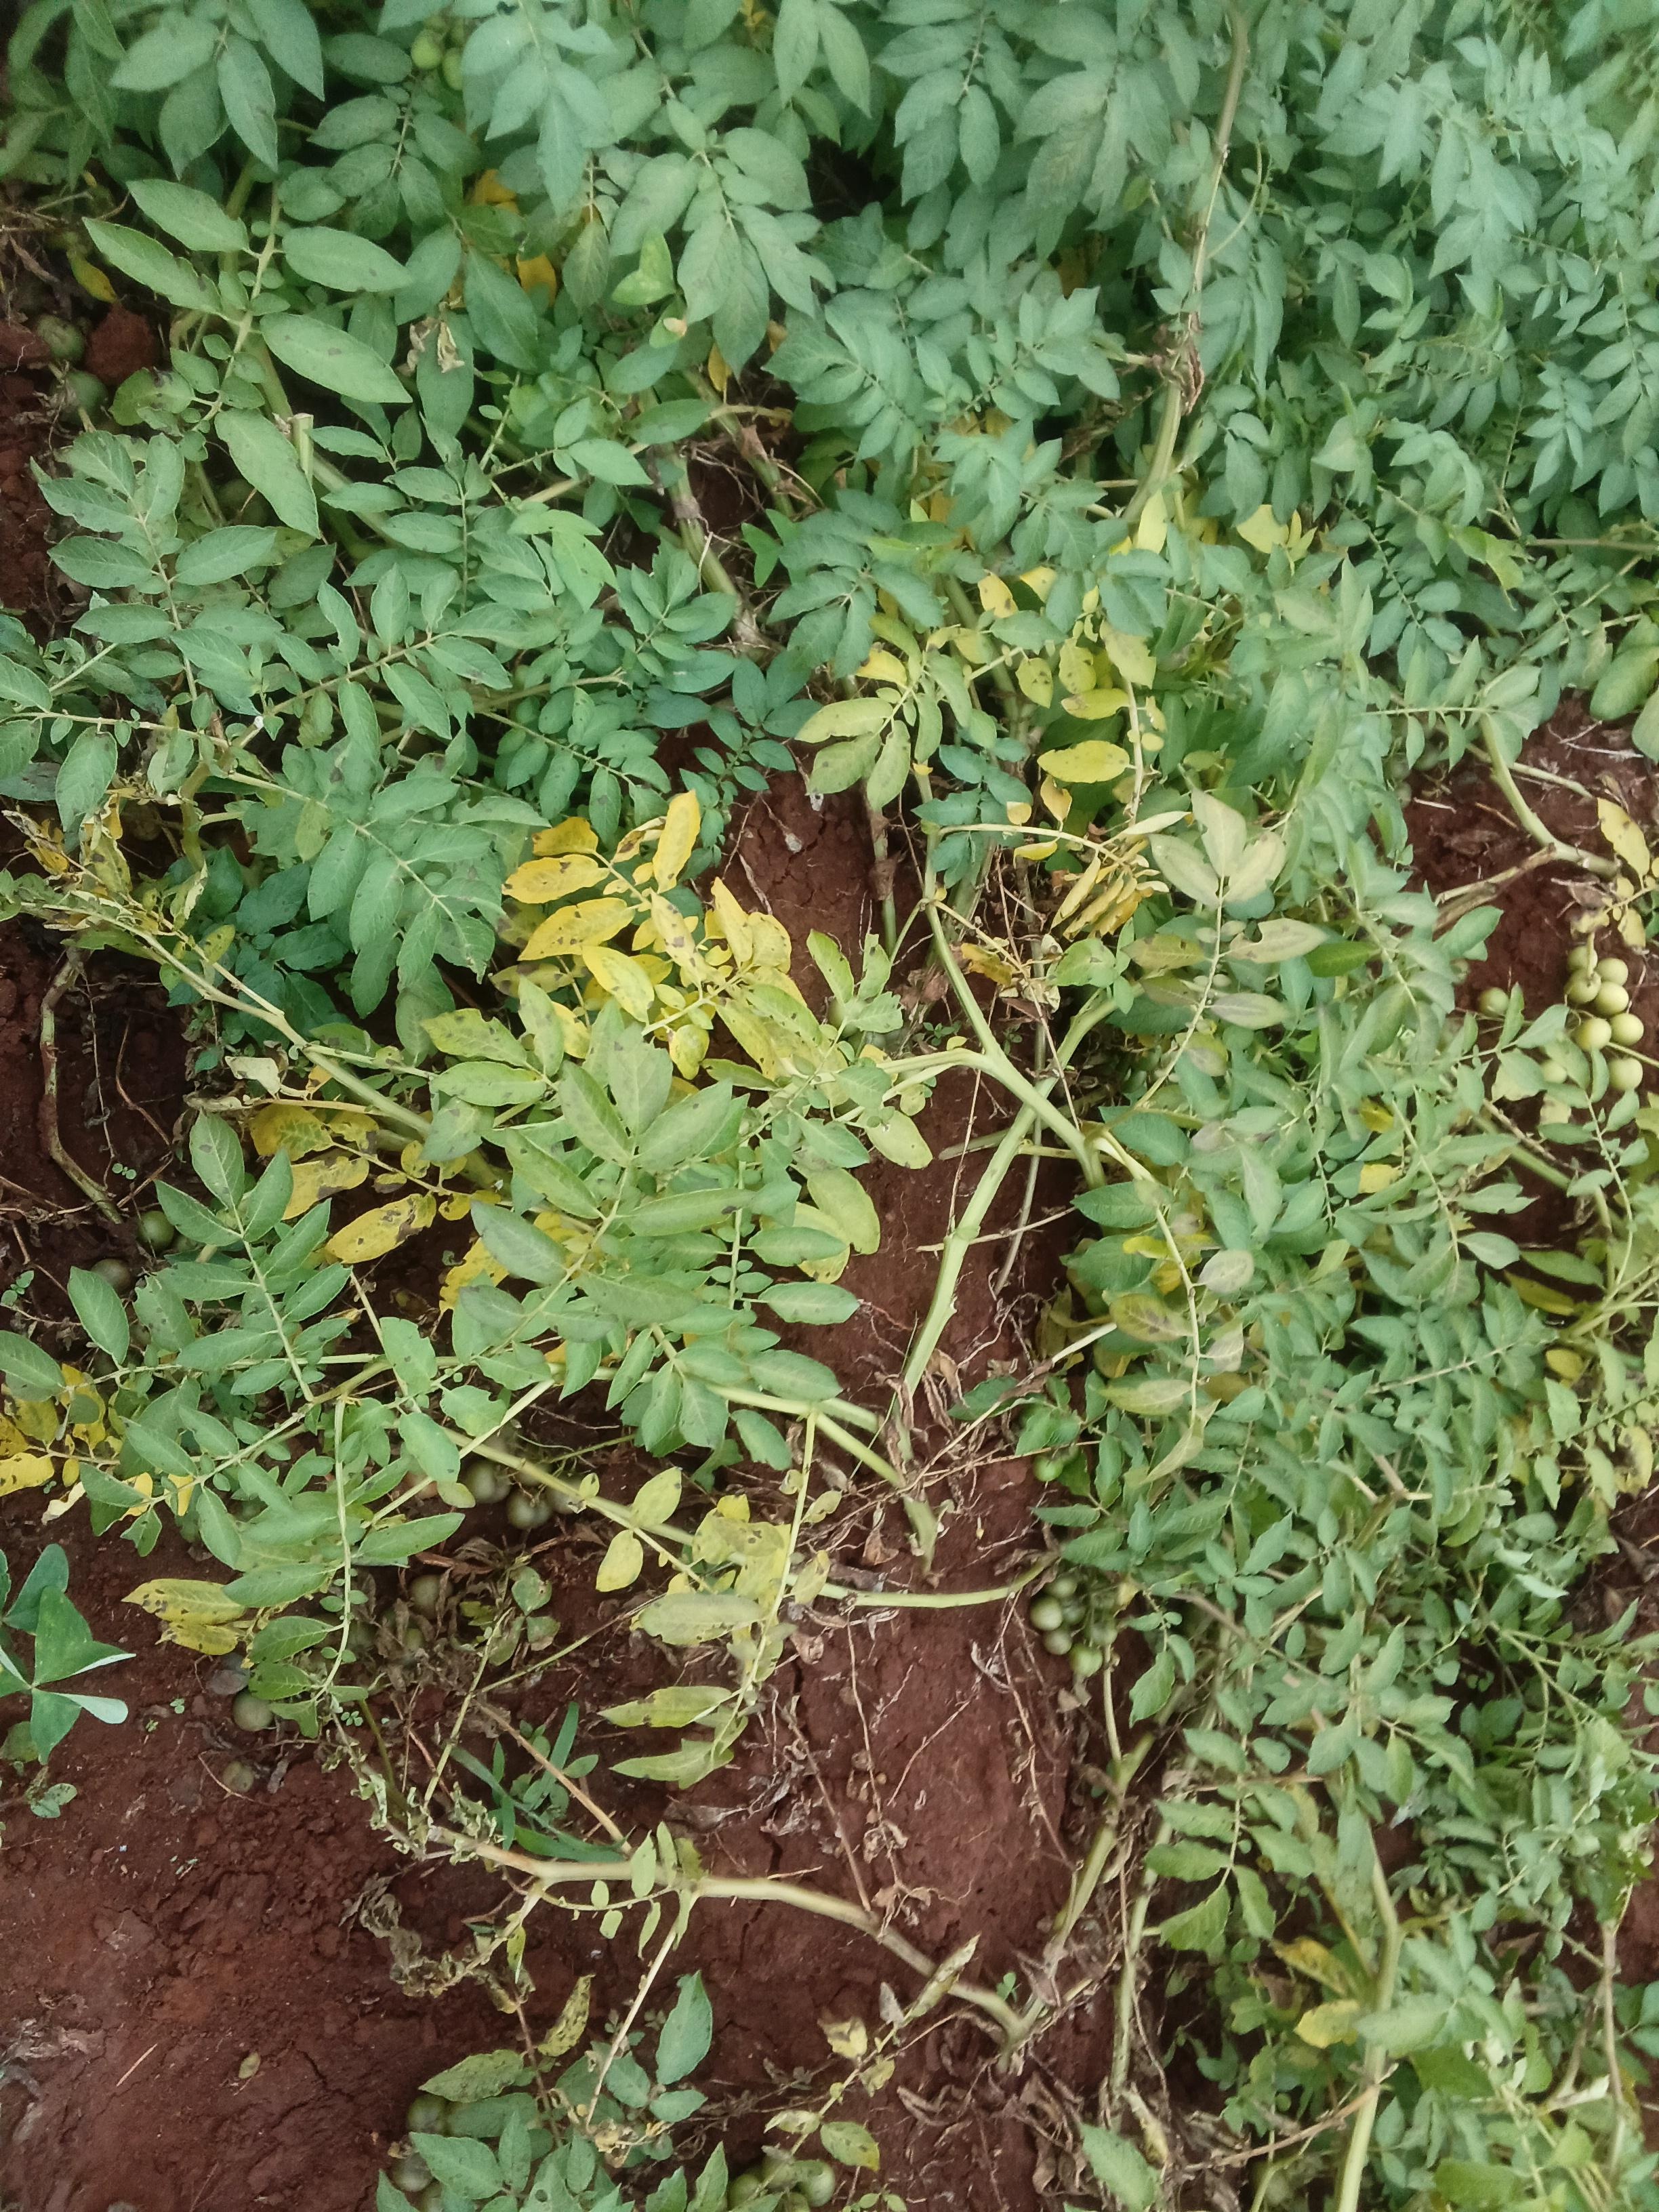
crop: potato
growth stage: harvest maturity
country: Kenya
